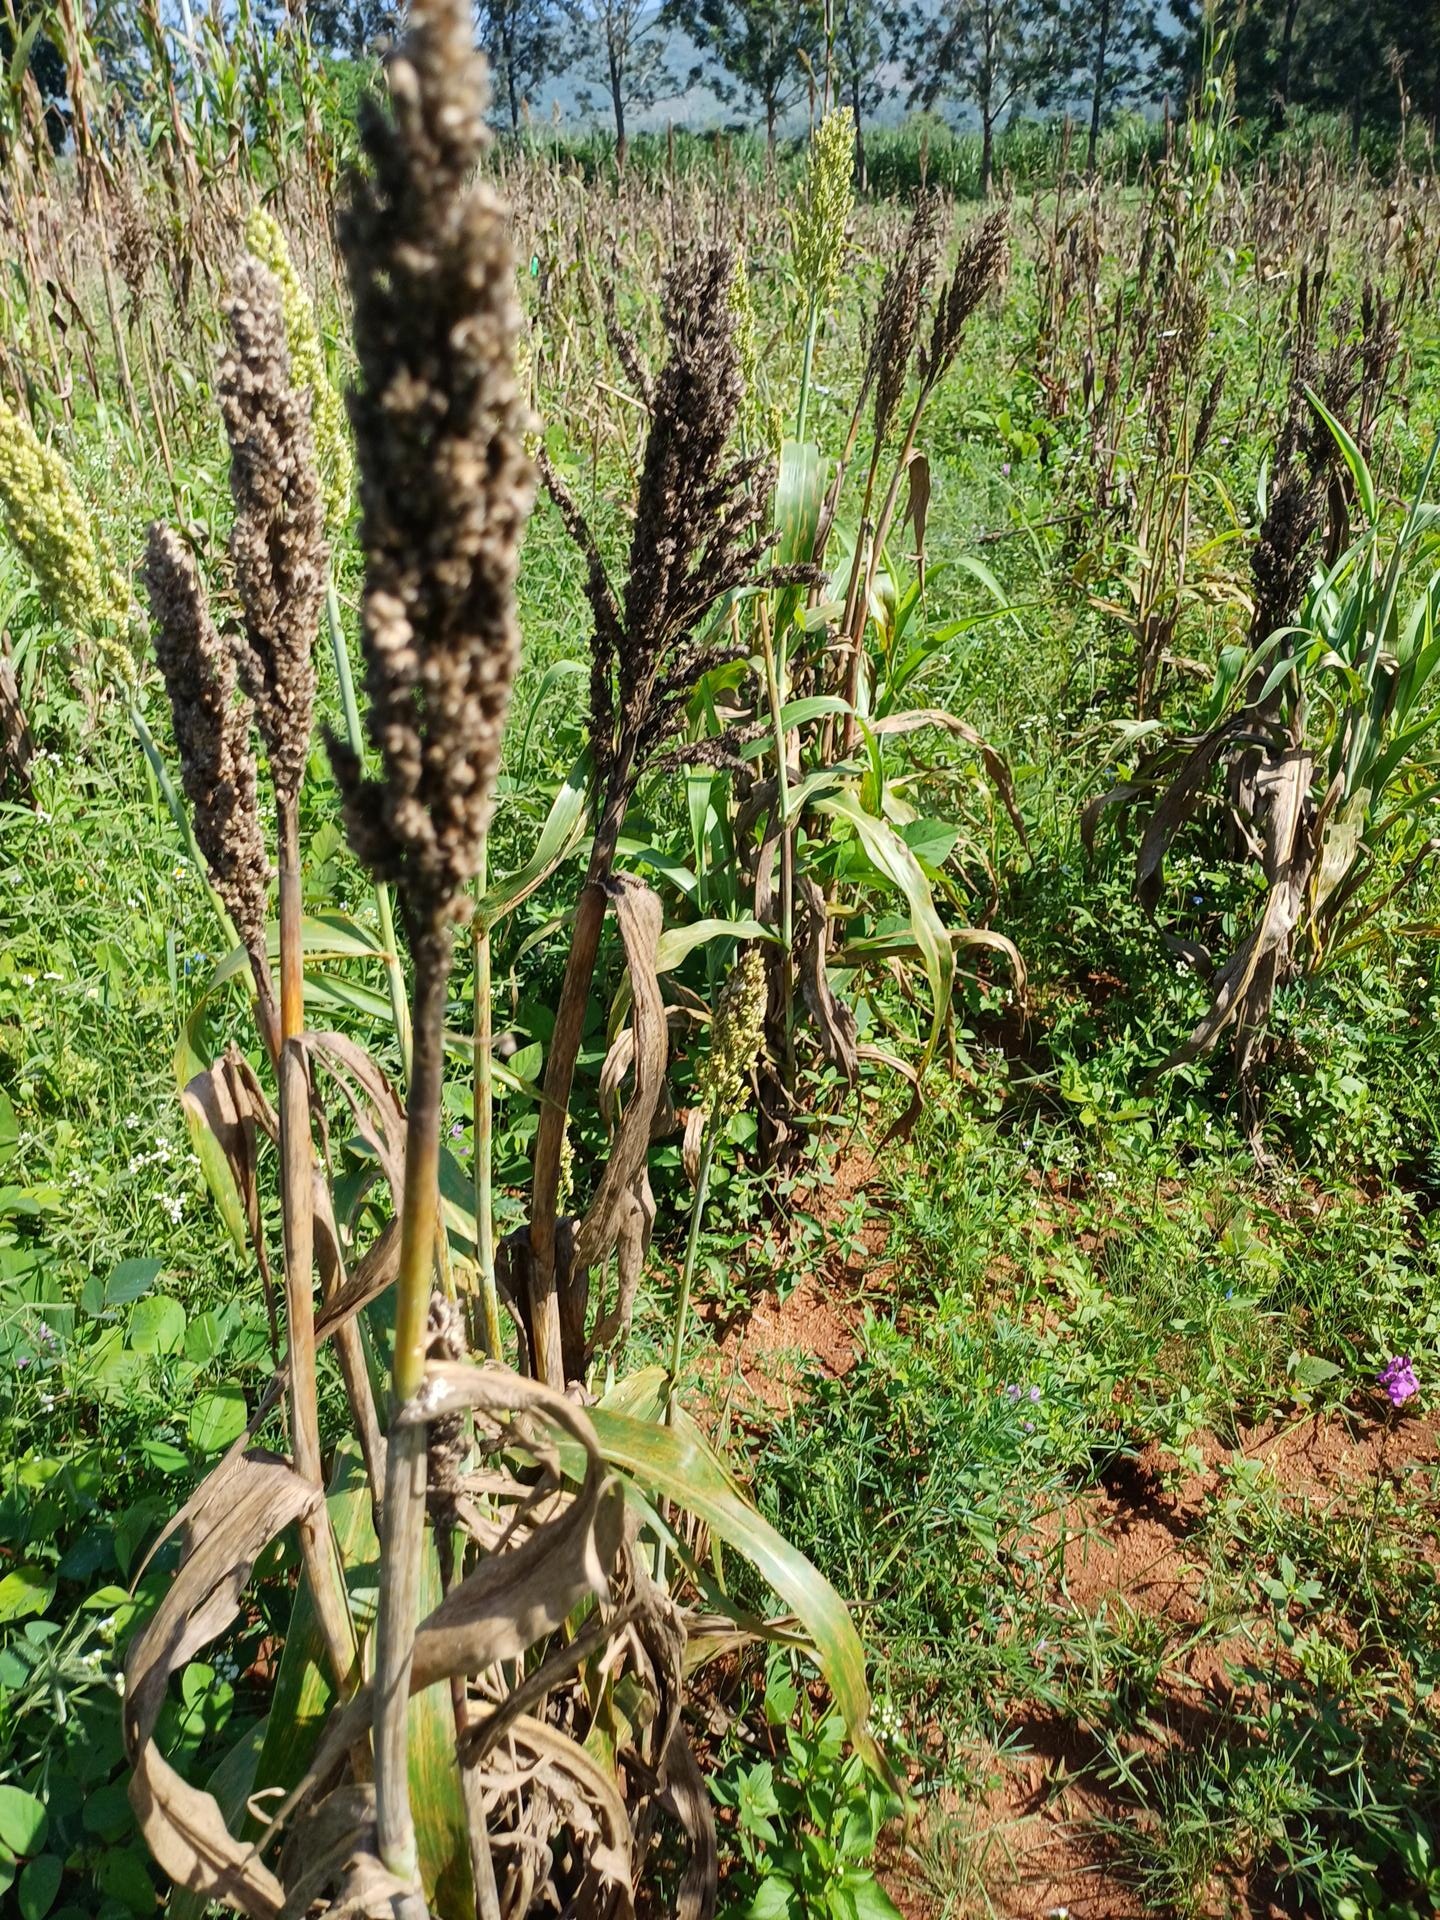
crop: sorghum
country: Kenya
